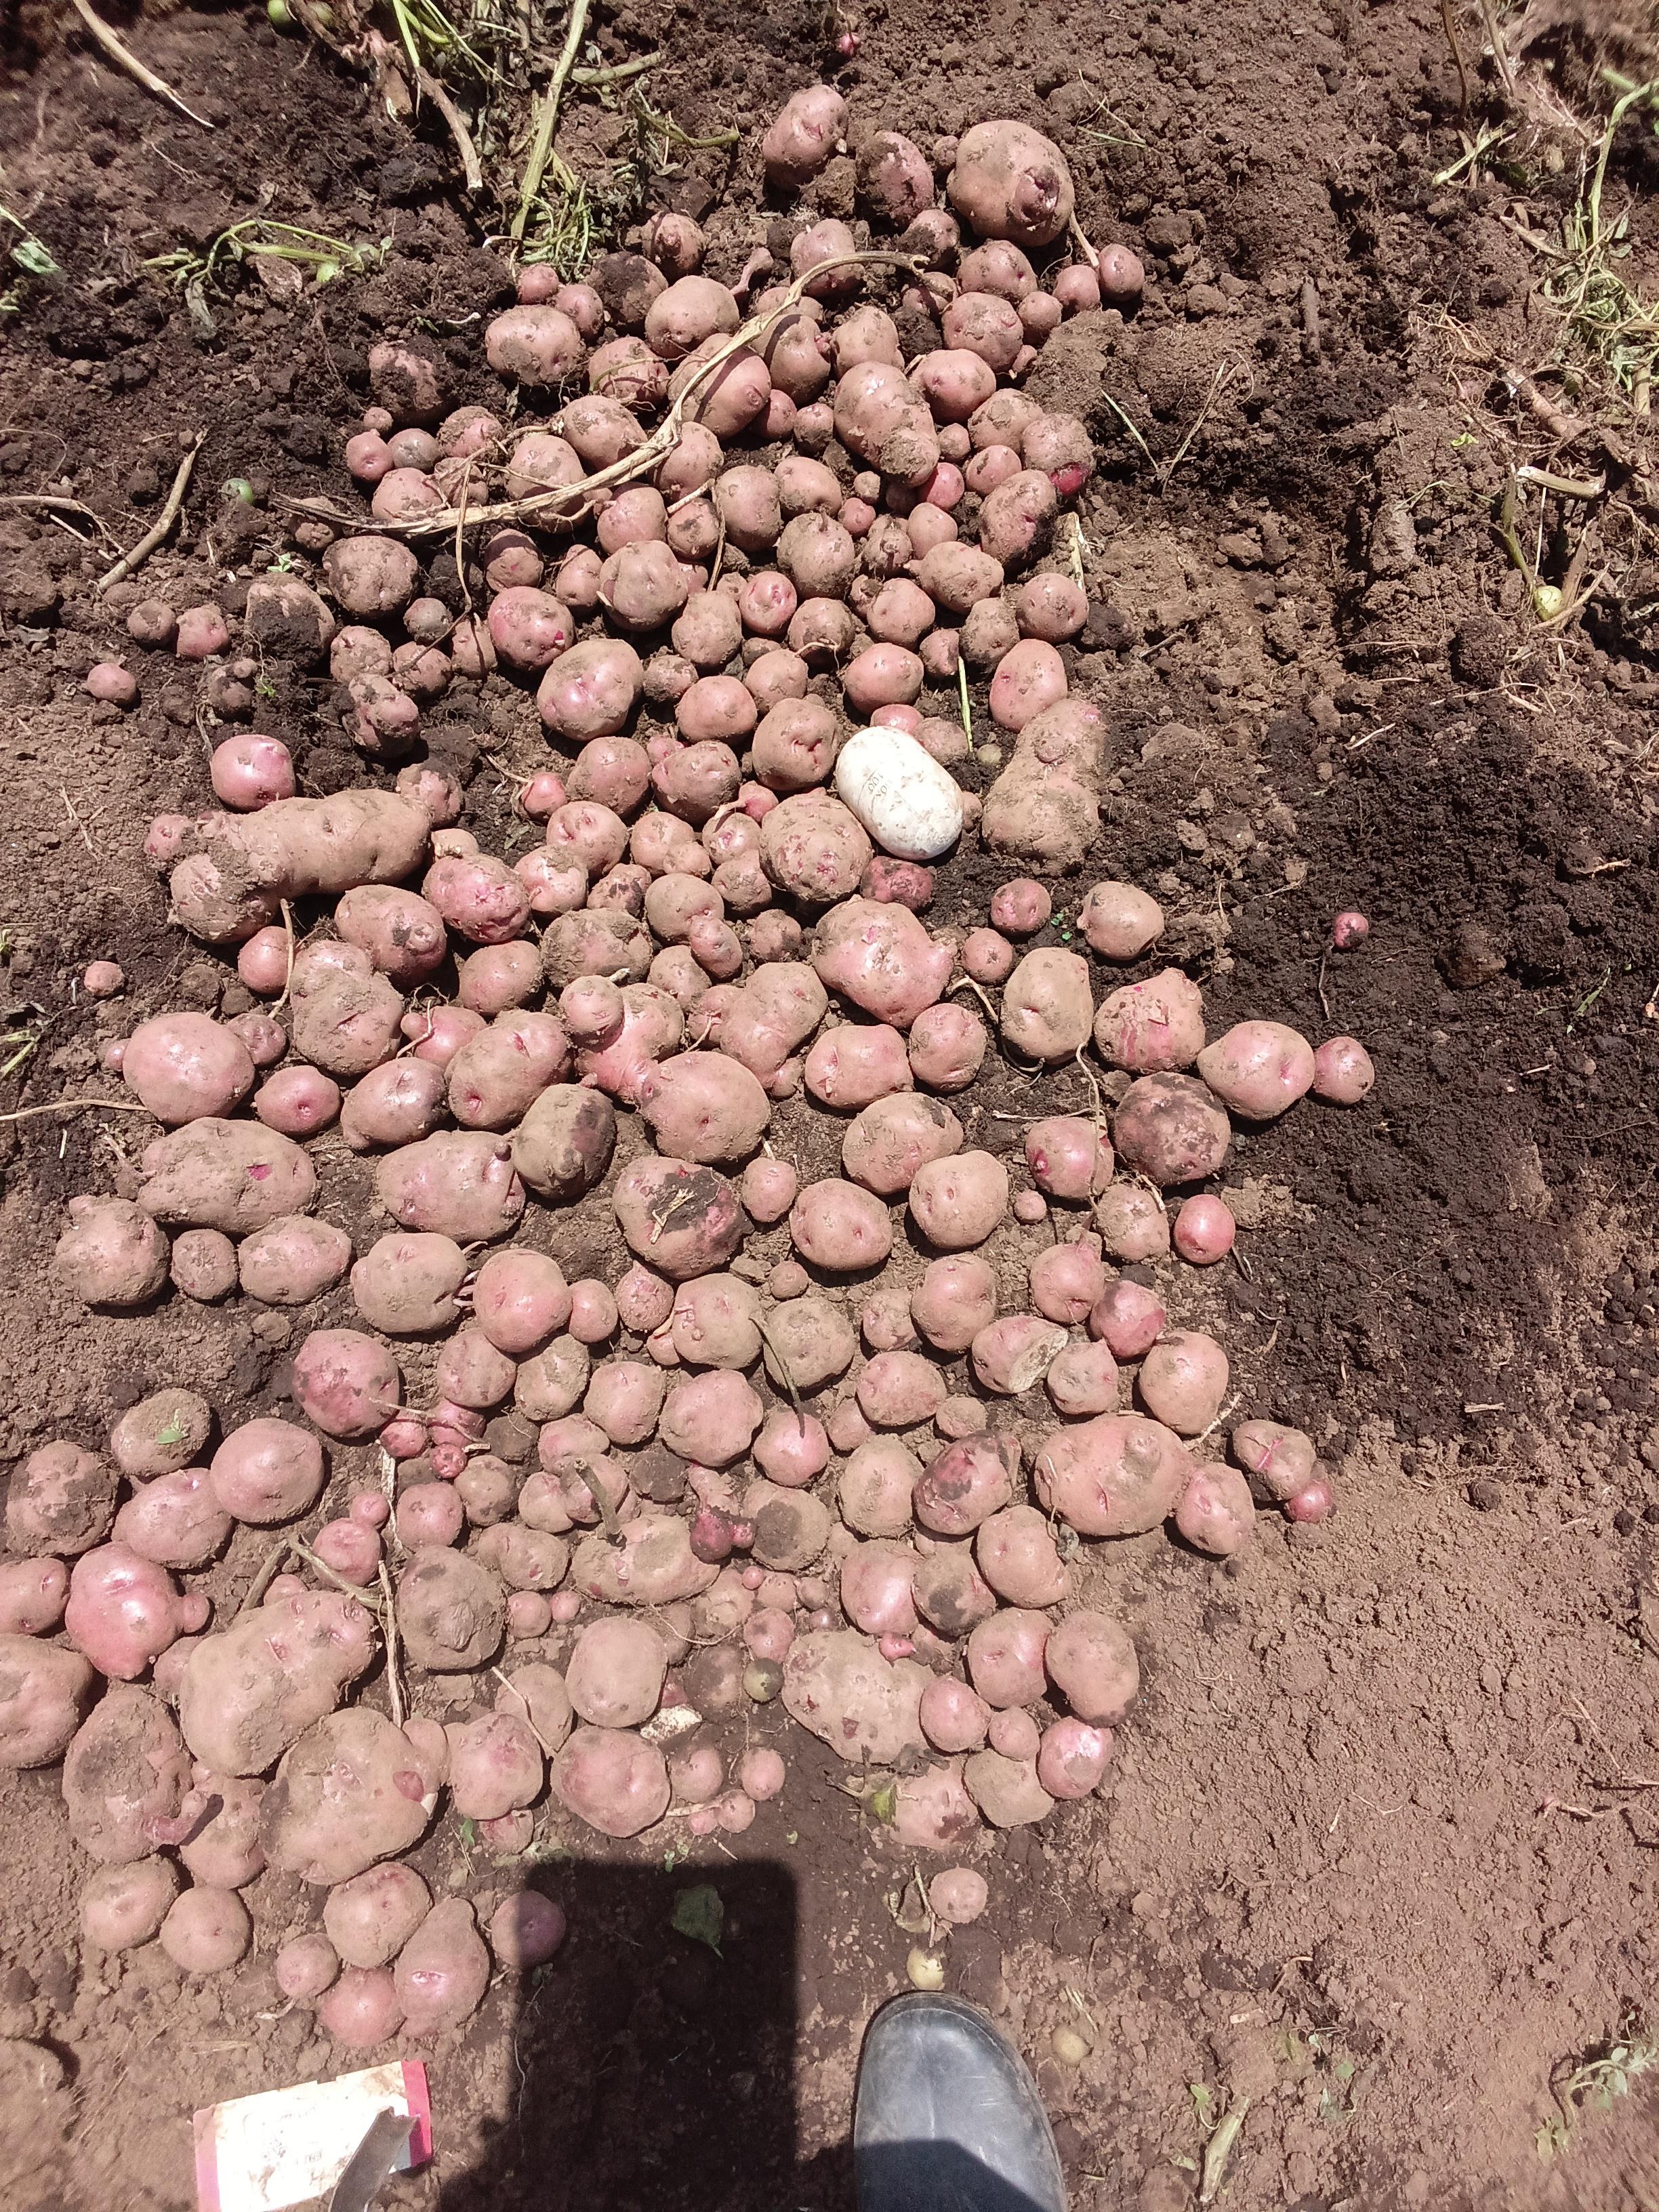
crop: potato
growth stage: harvest
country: Kenya
